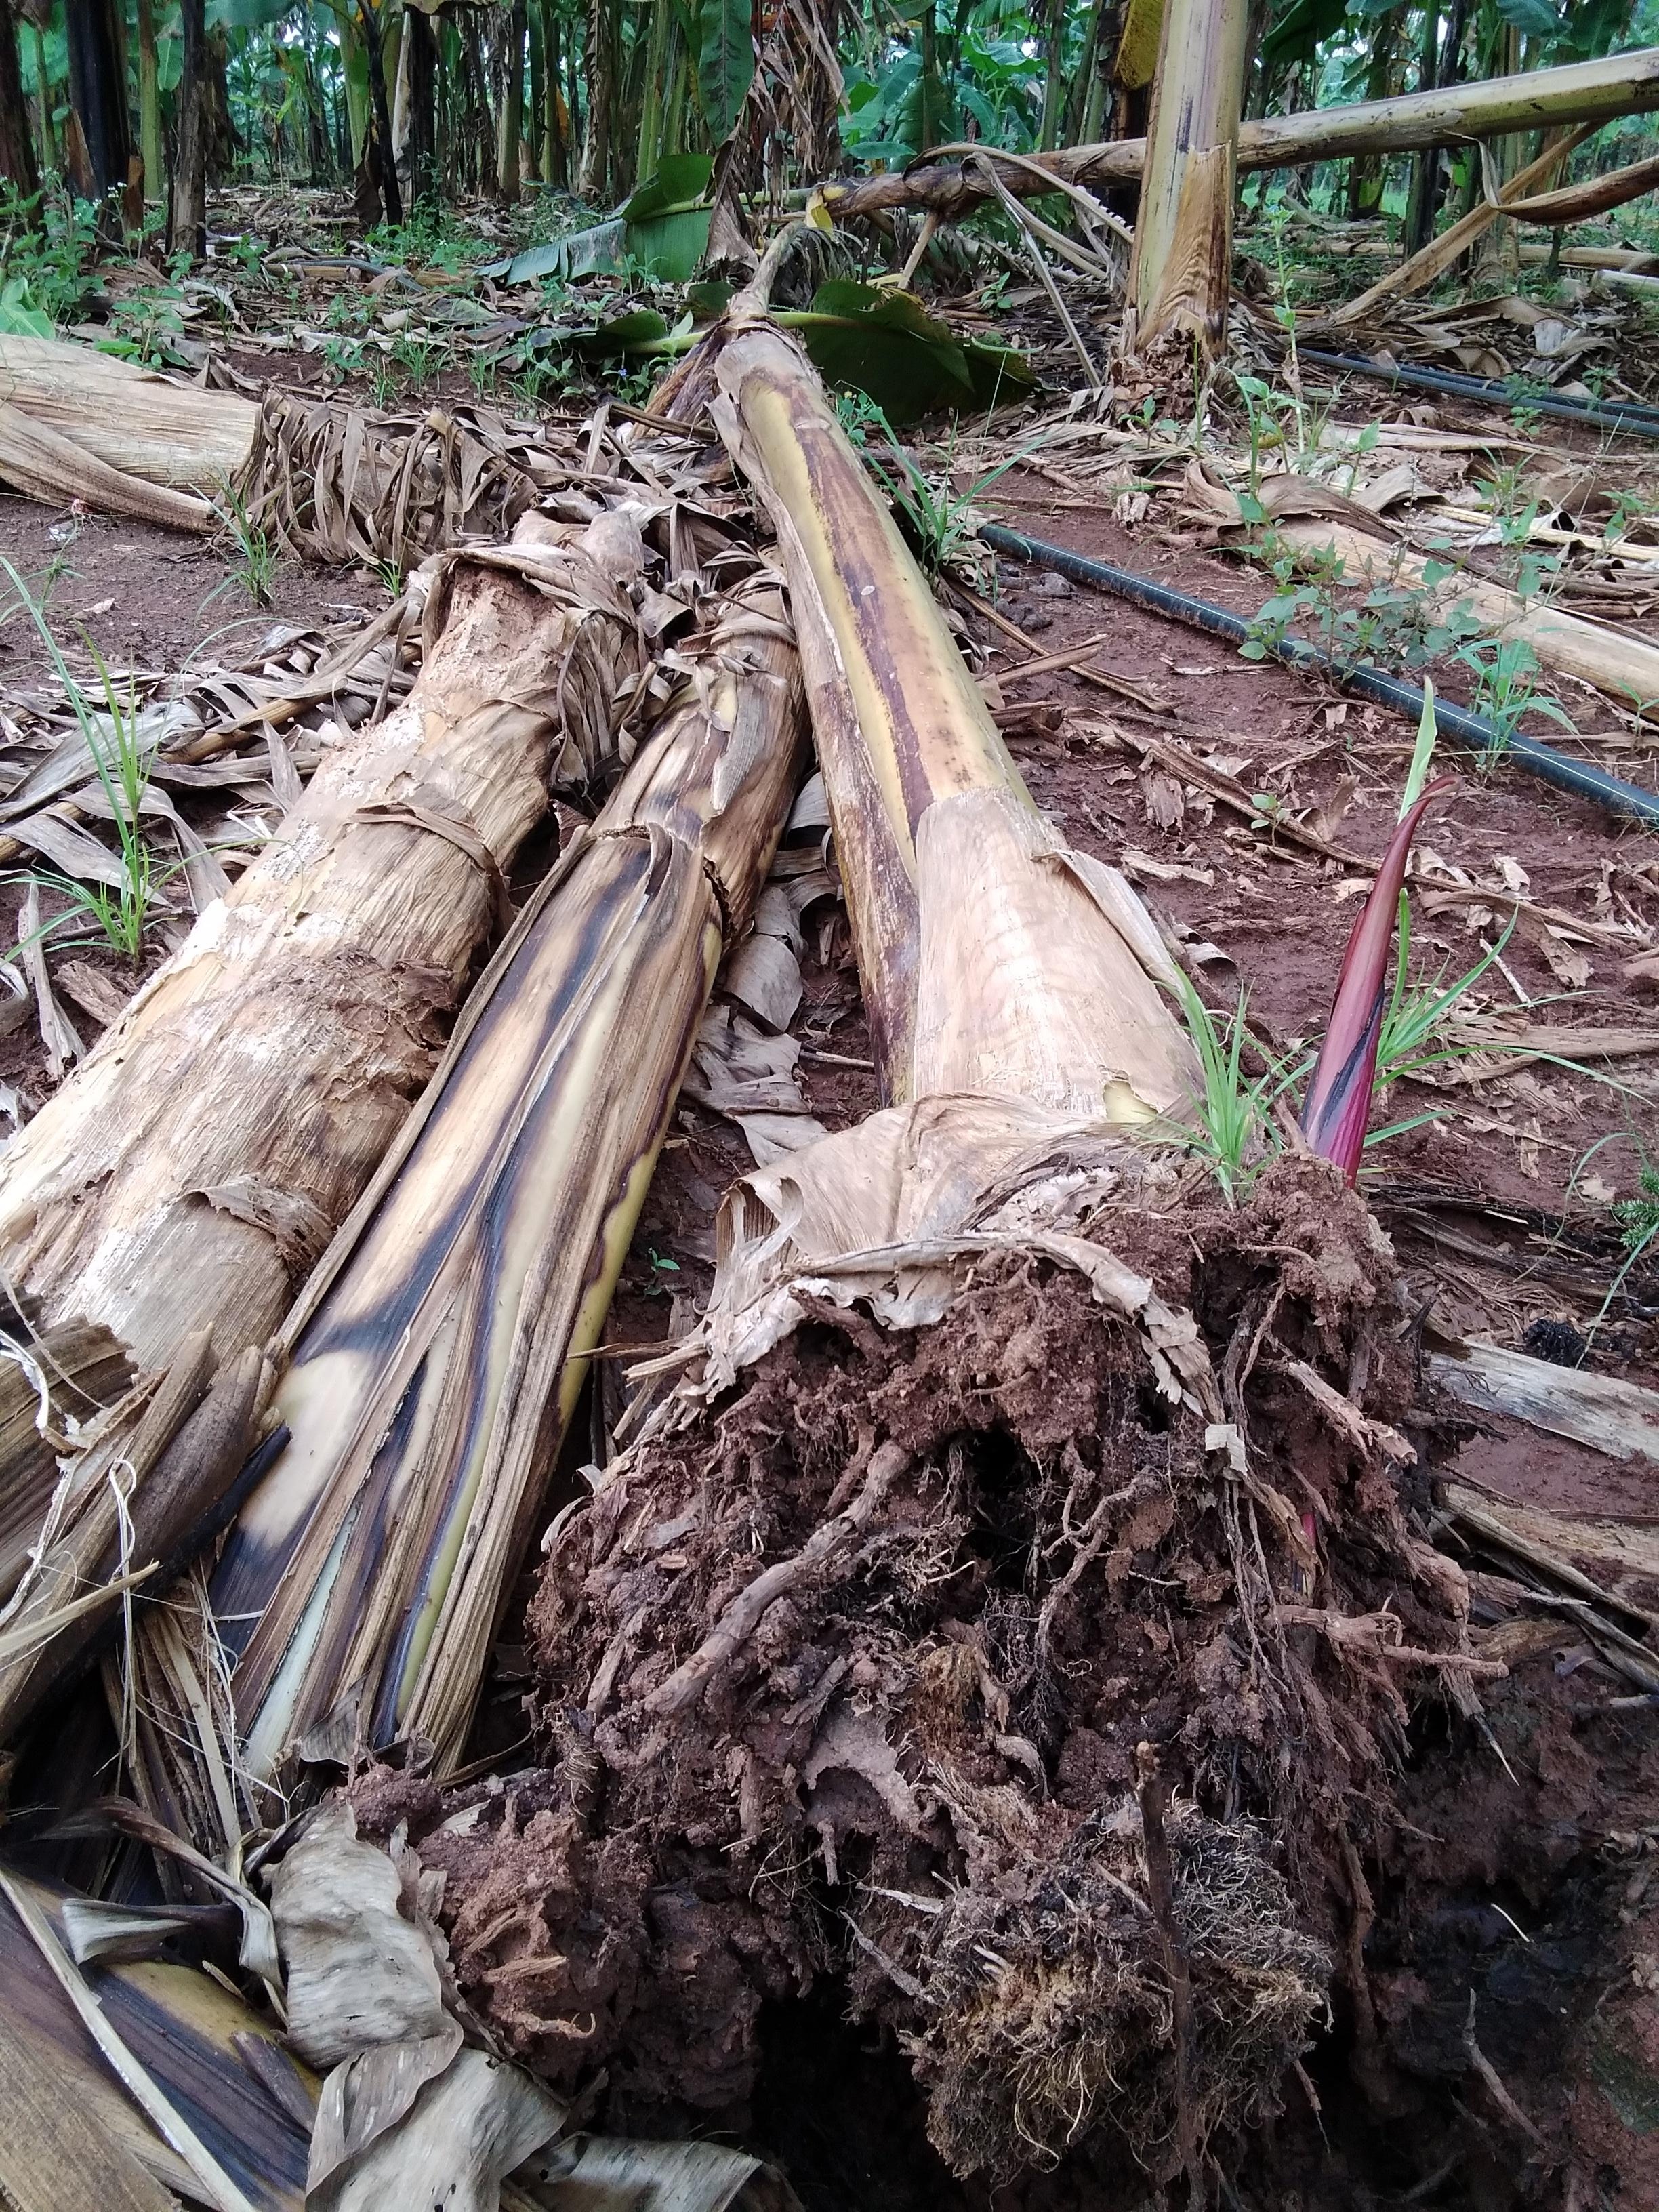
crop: banana
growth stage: flowering
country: Tanzania
